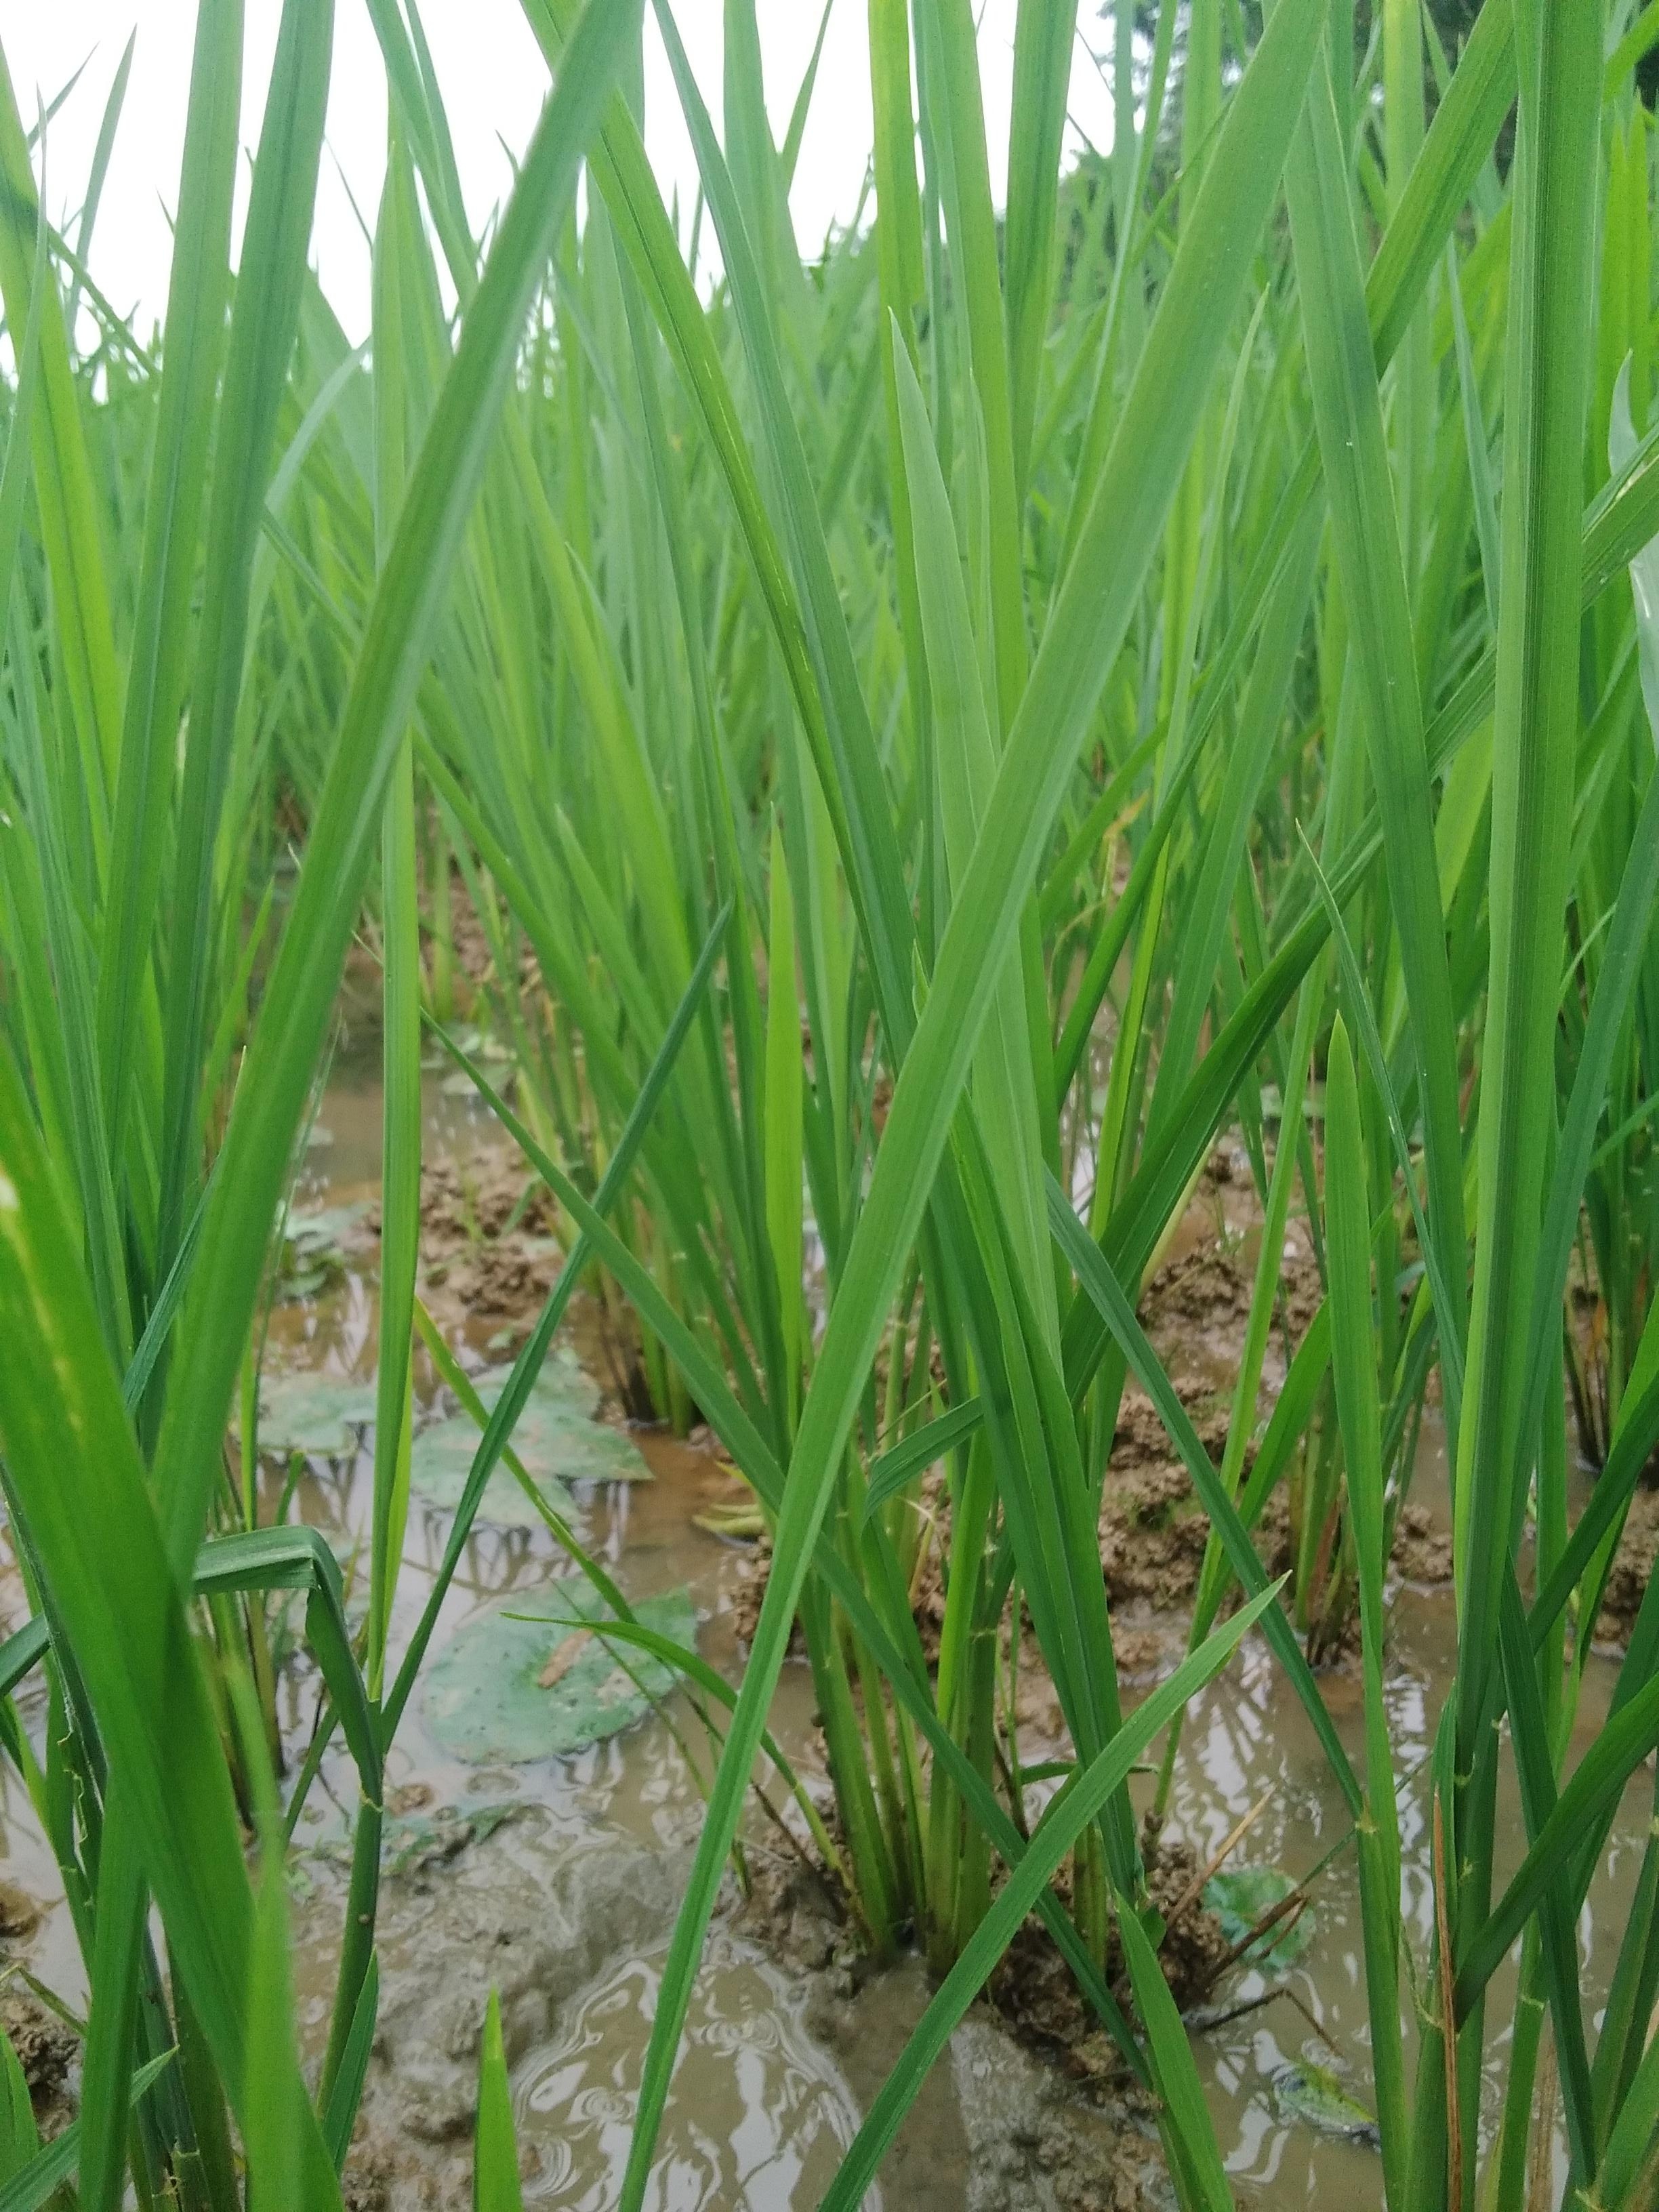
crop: rice
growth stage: vegetative
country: Nigeria
